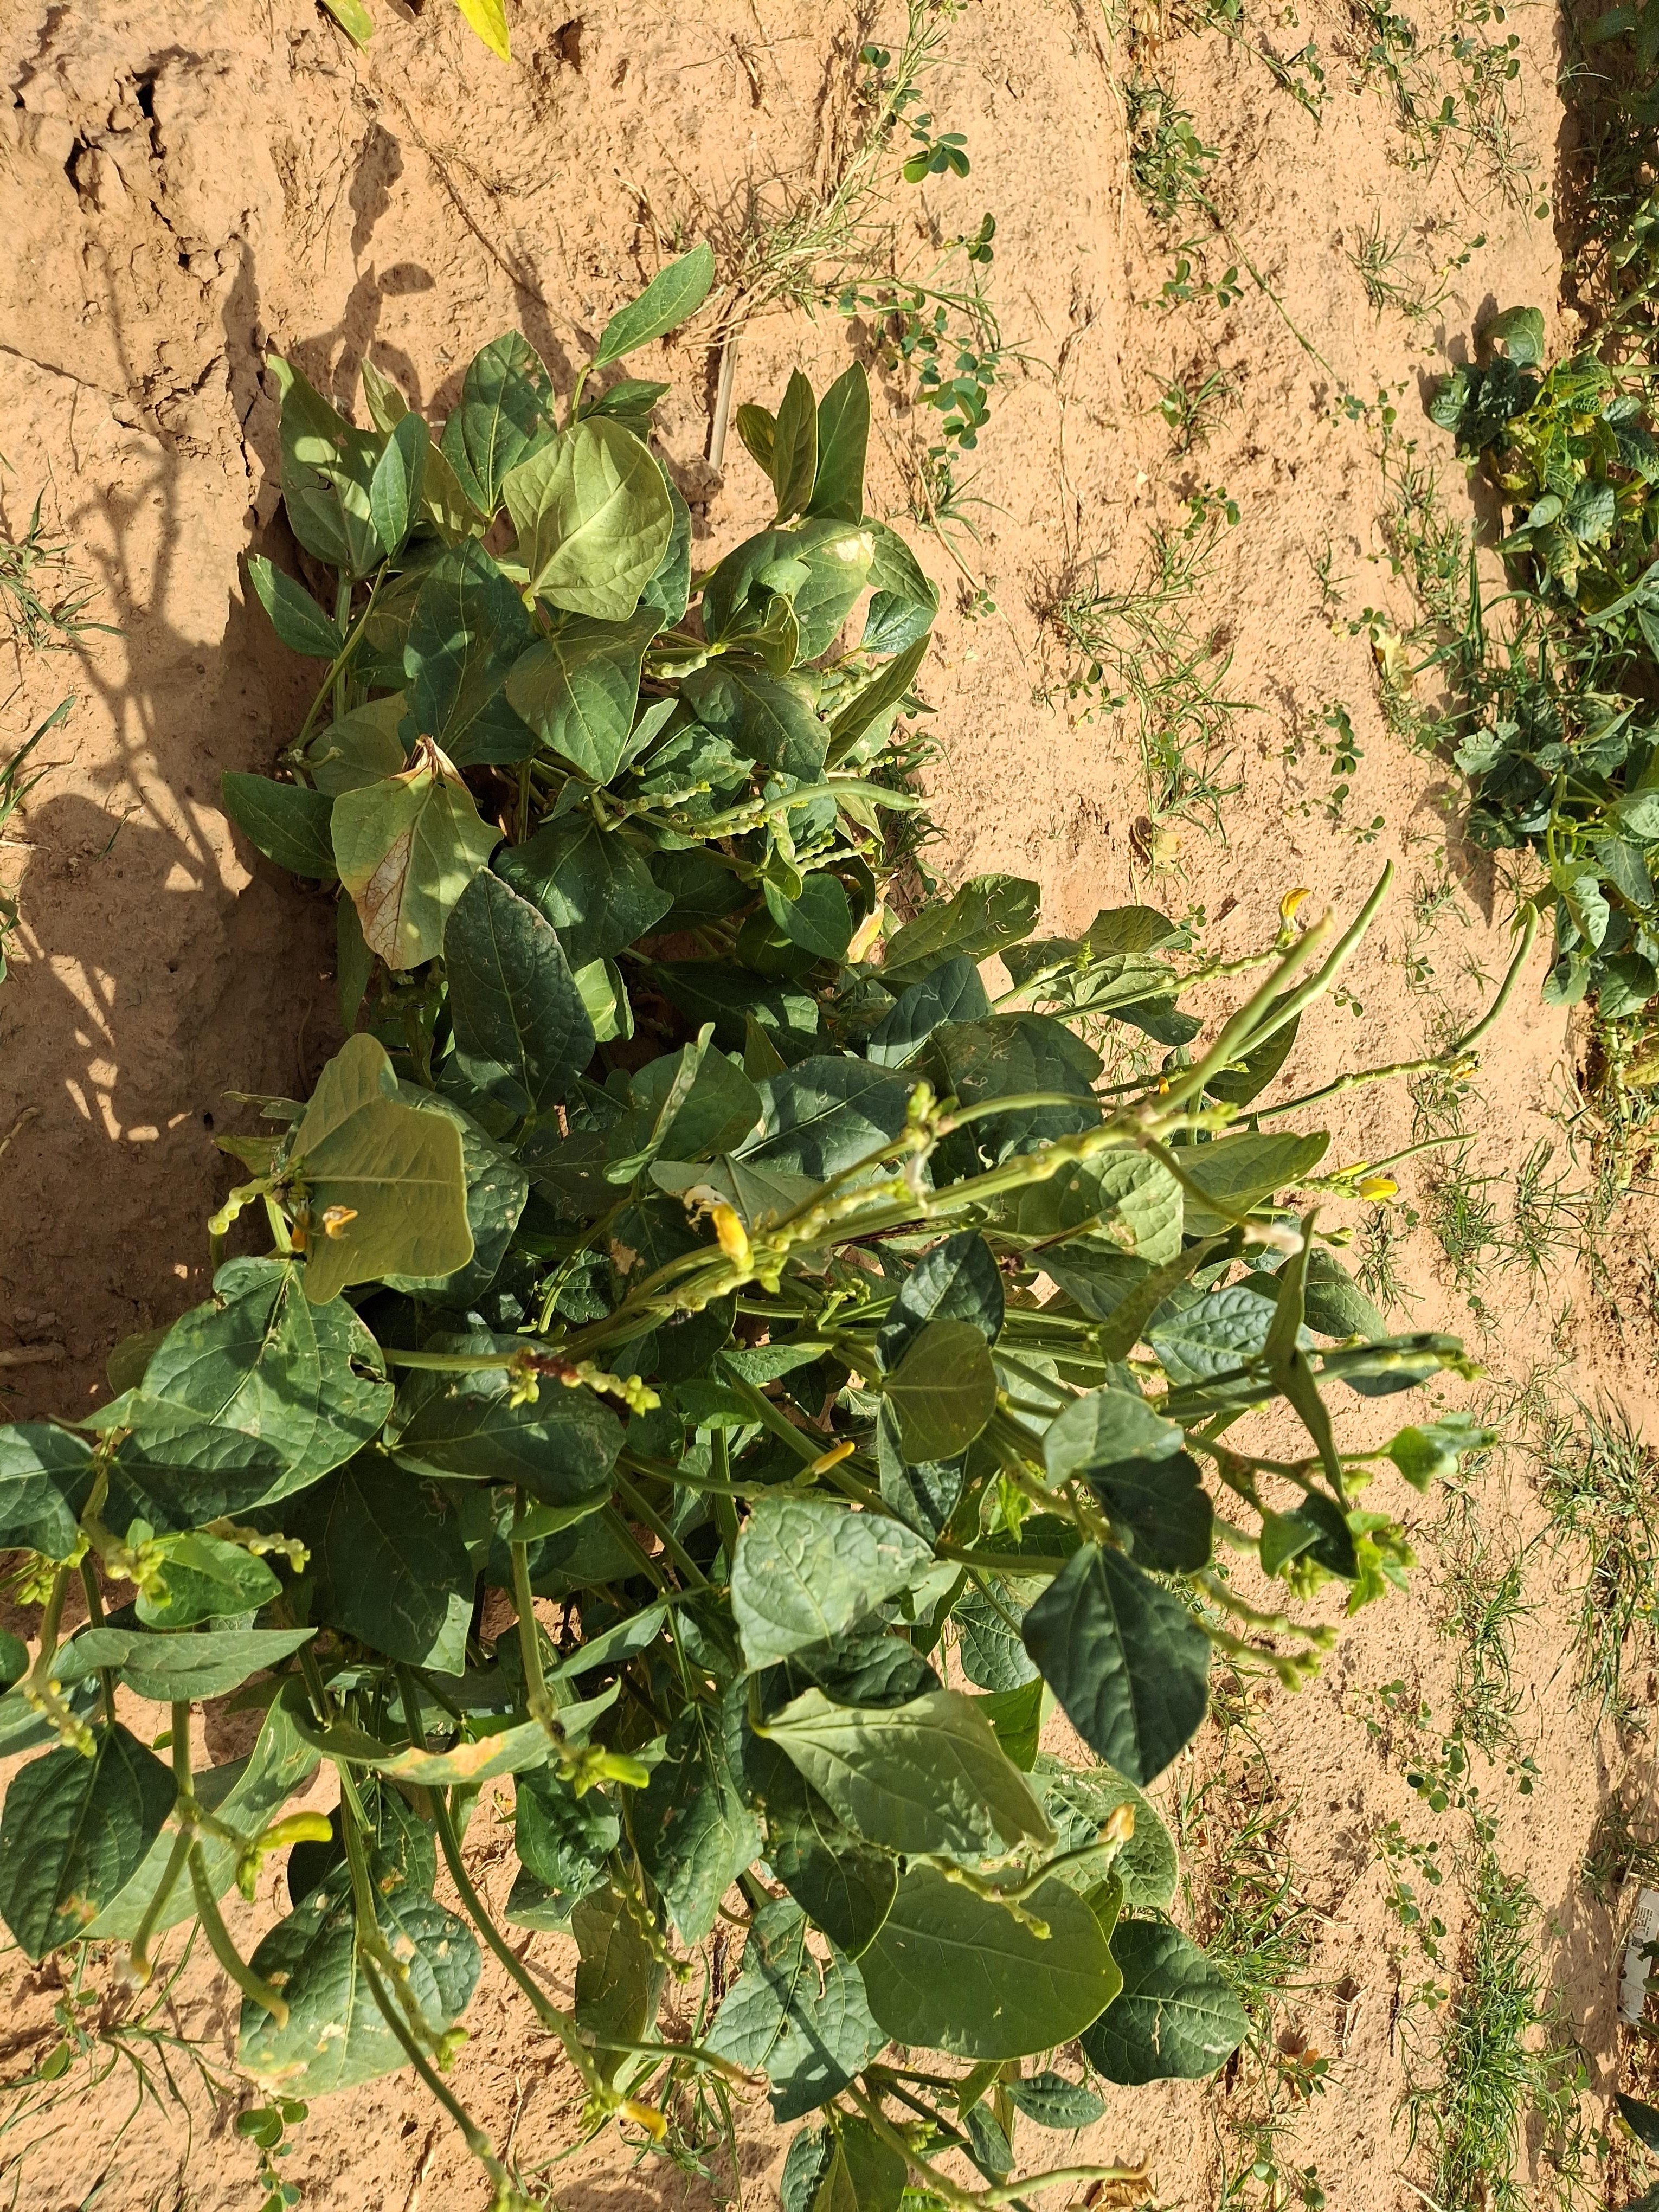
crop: cowpea
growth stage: harvest maturity
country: Nigeria
